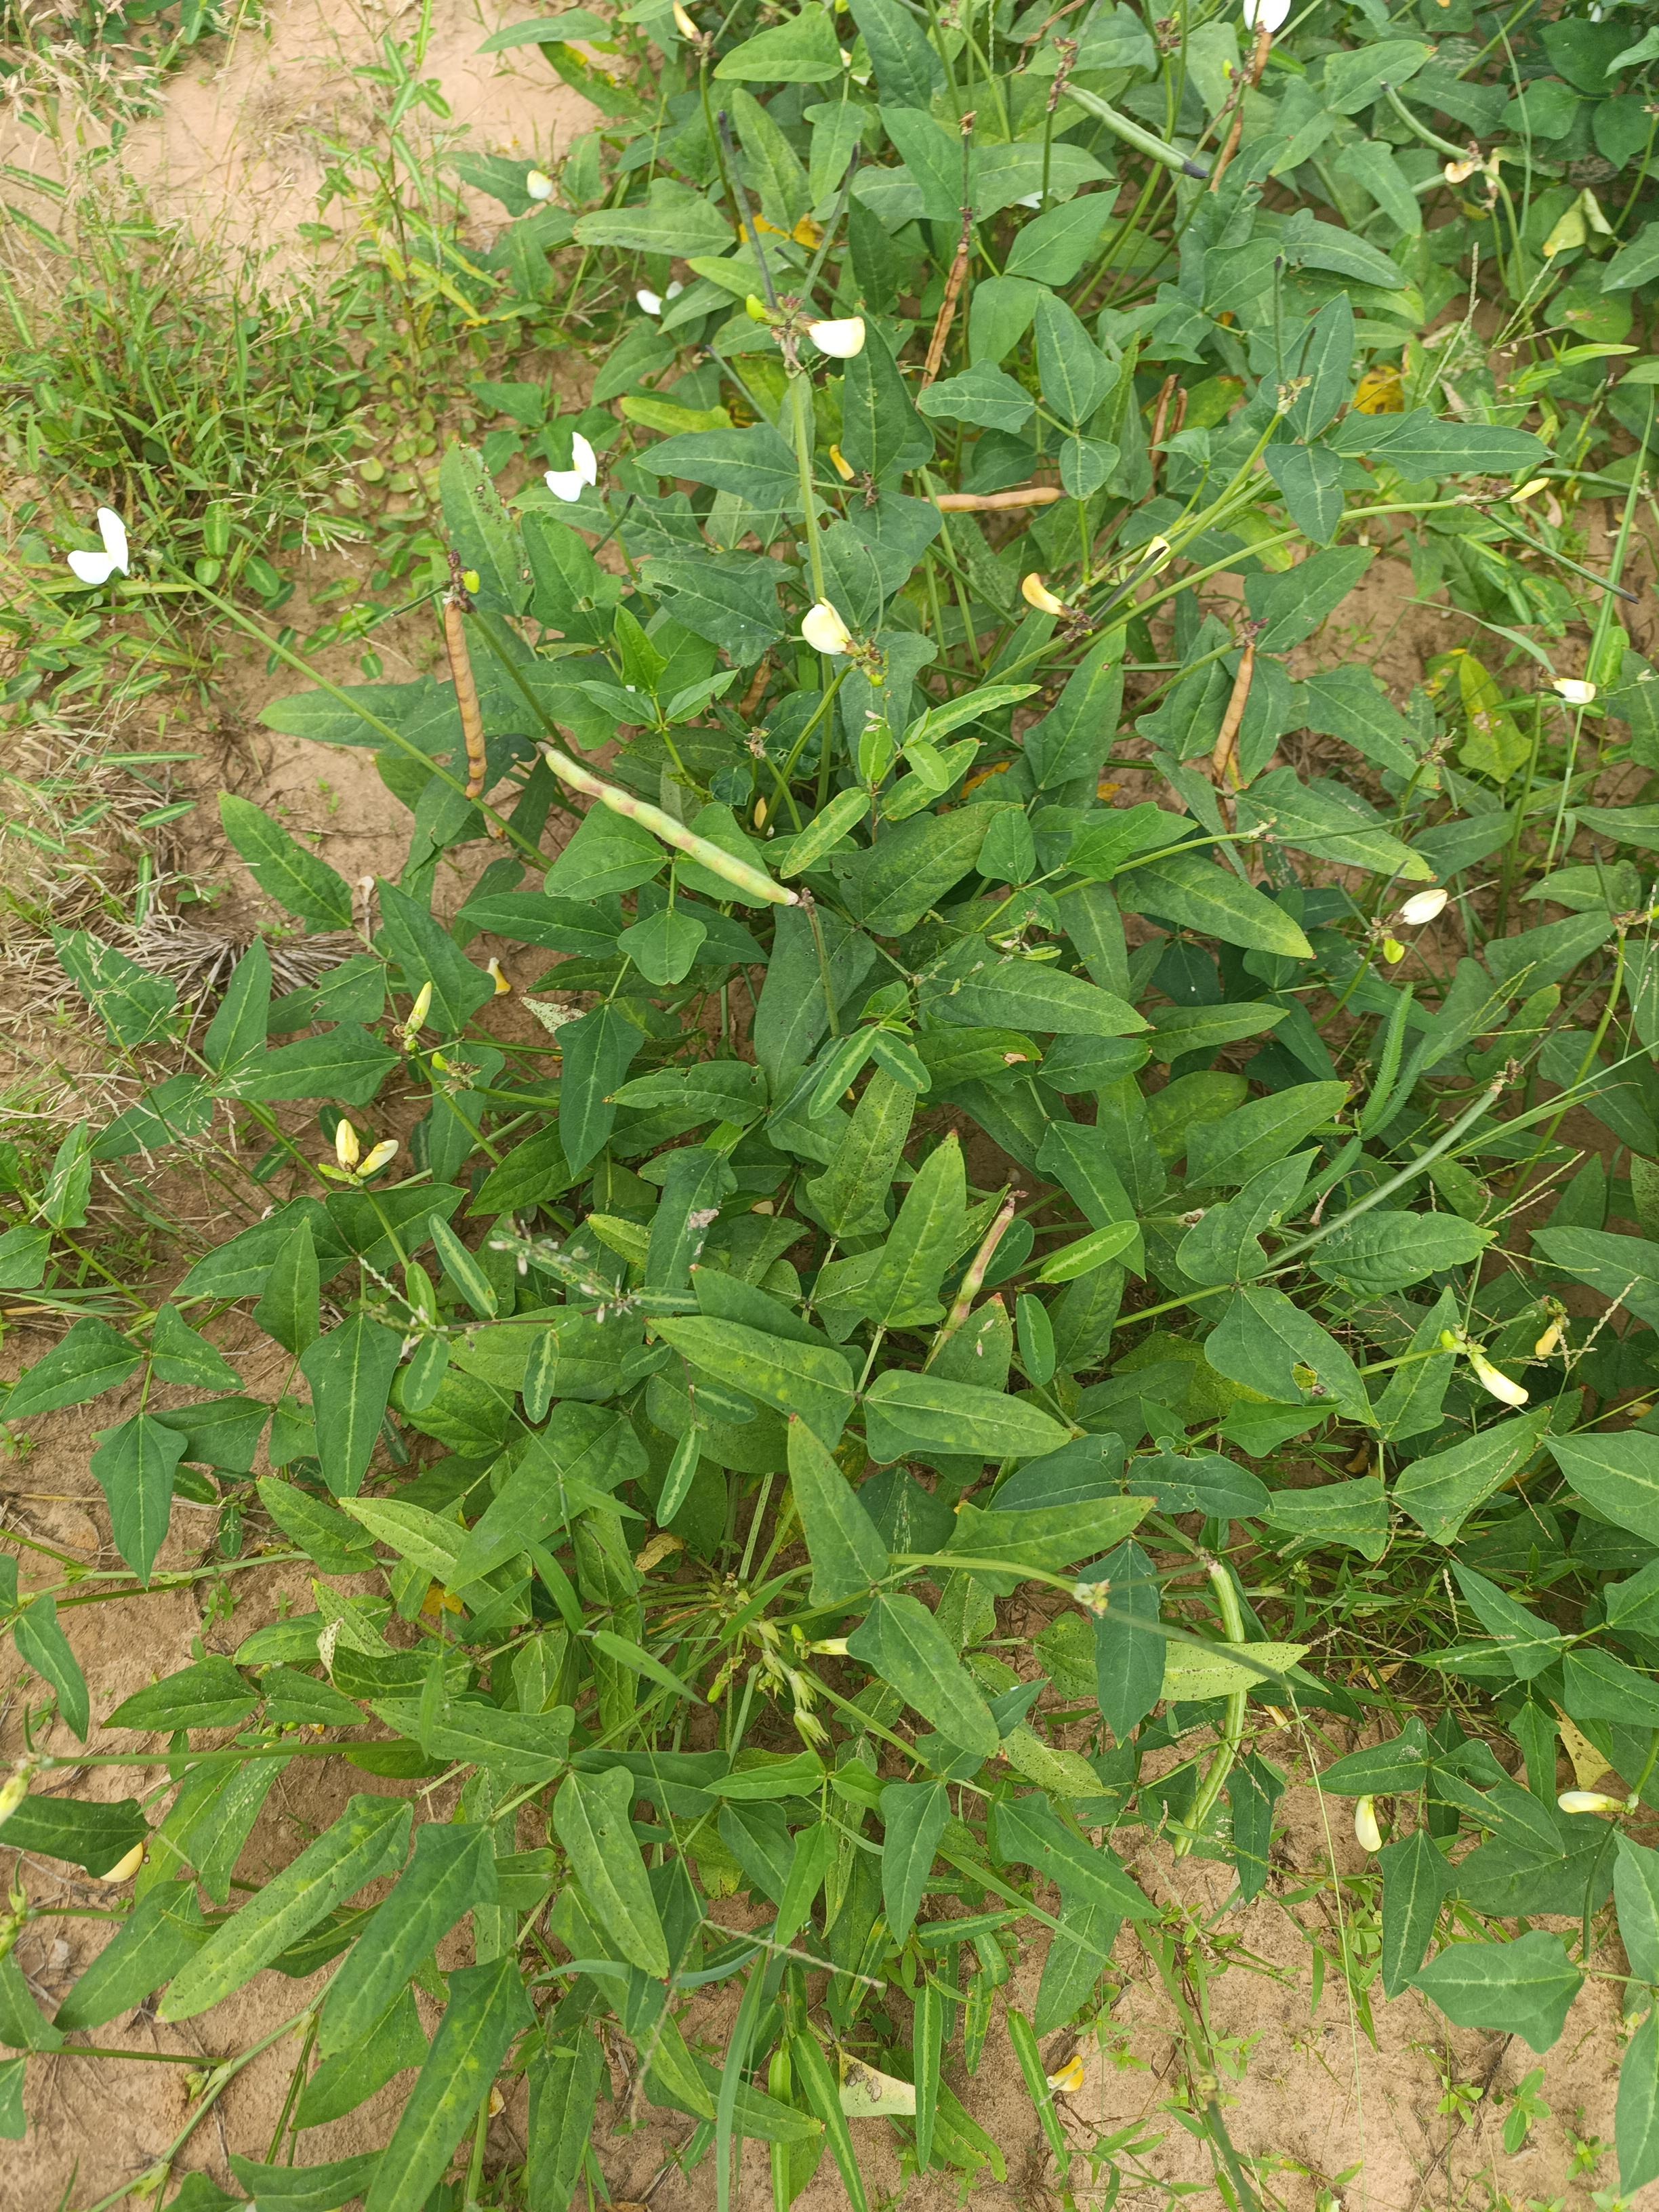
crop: cowpea
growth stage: maturity
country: Nigeria
